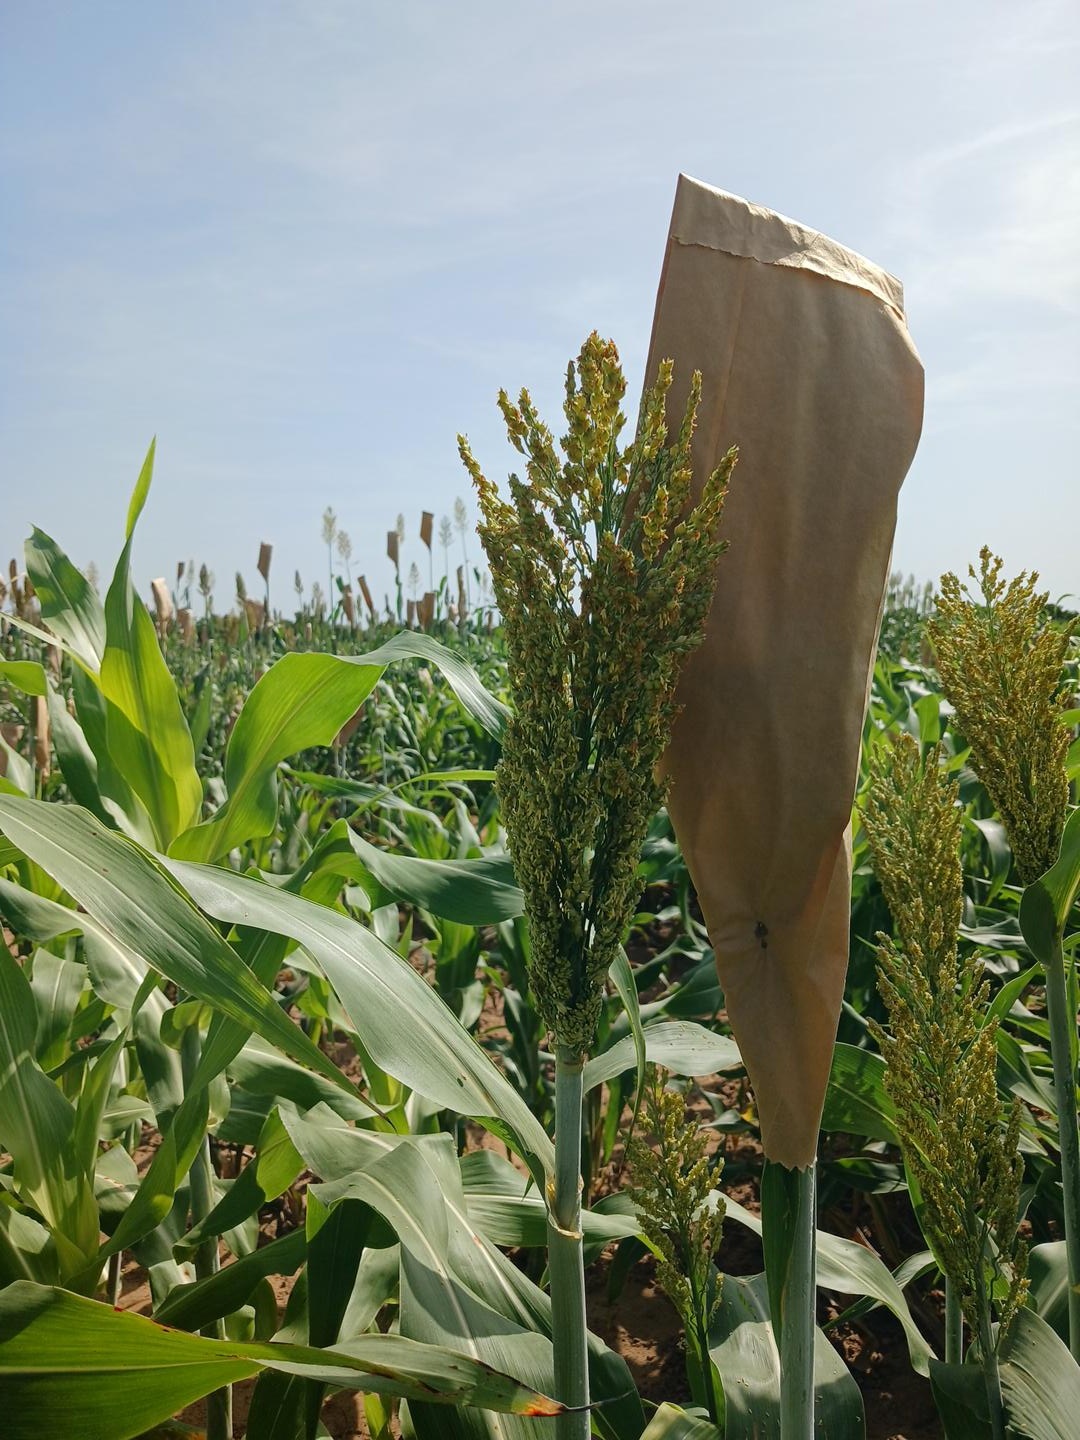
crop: sorghum
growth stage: flowering
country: Senegal
